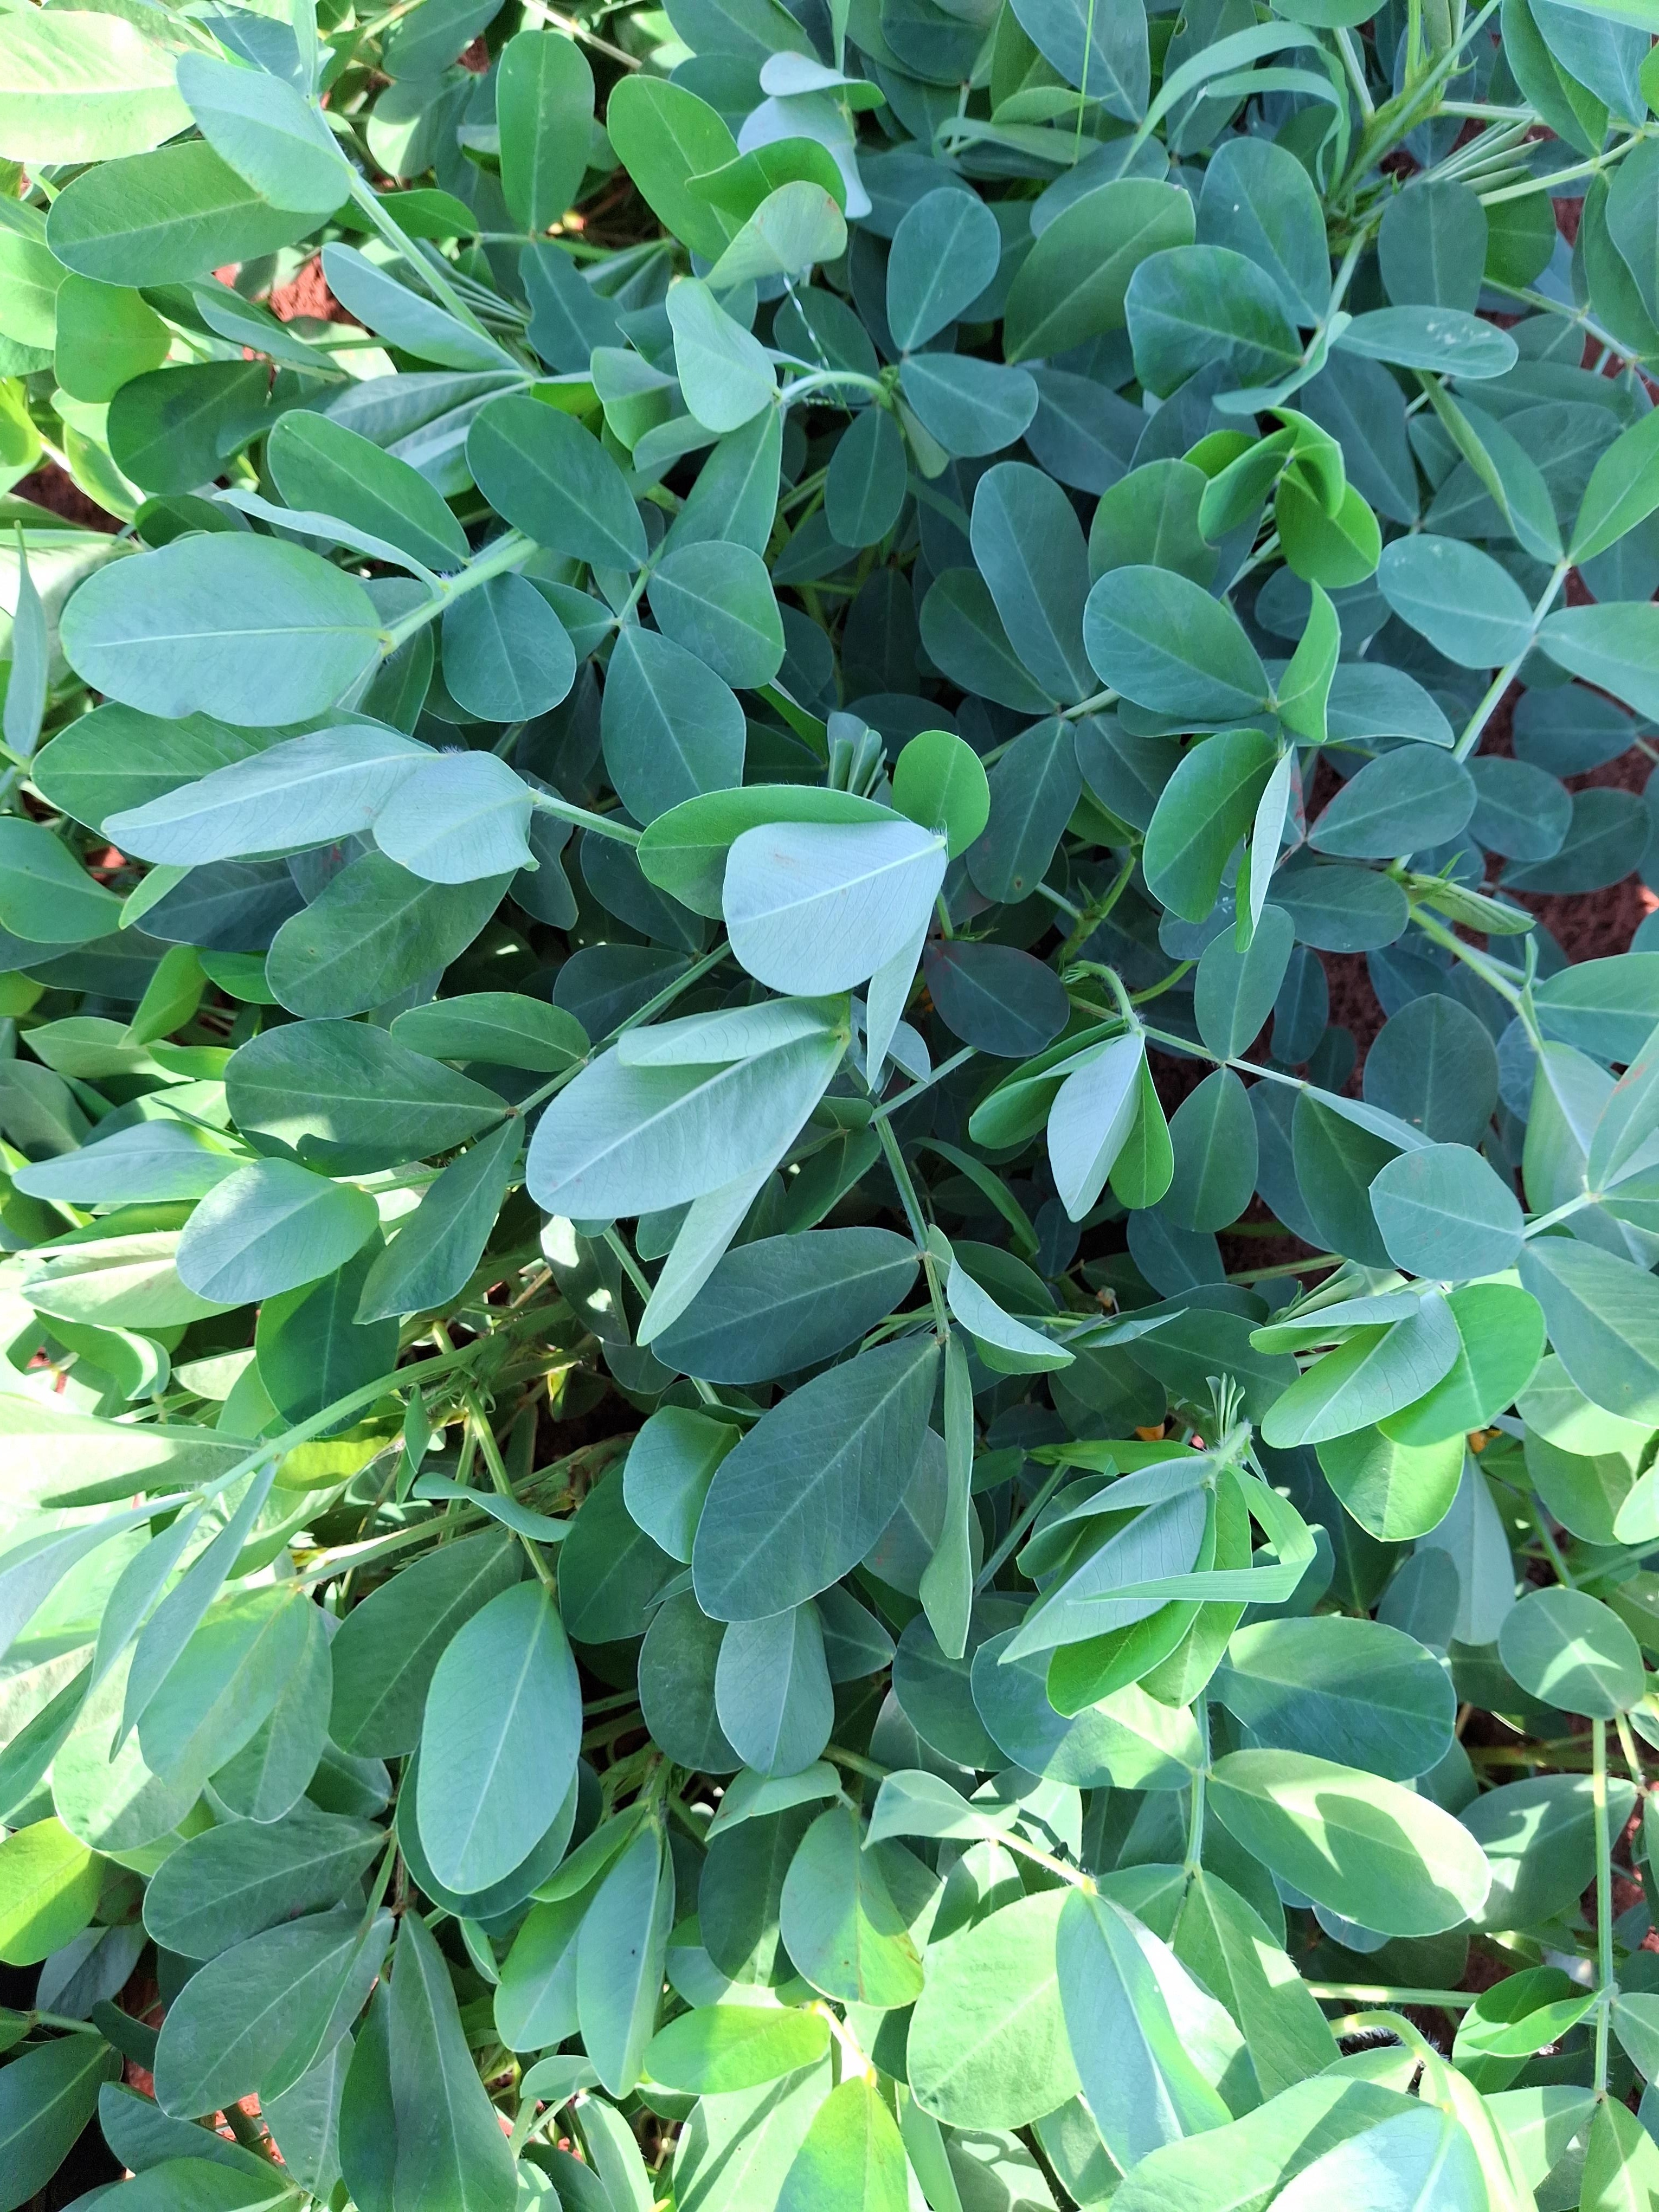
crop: groundnut
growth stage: flowering
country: Kenya
